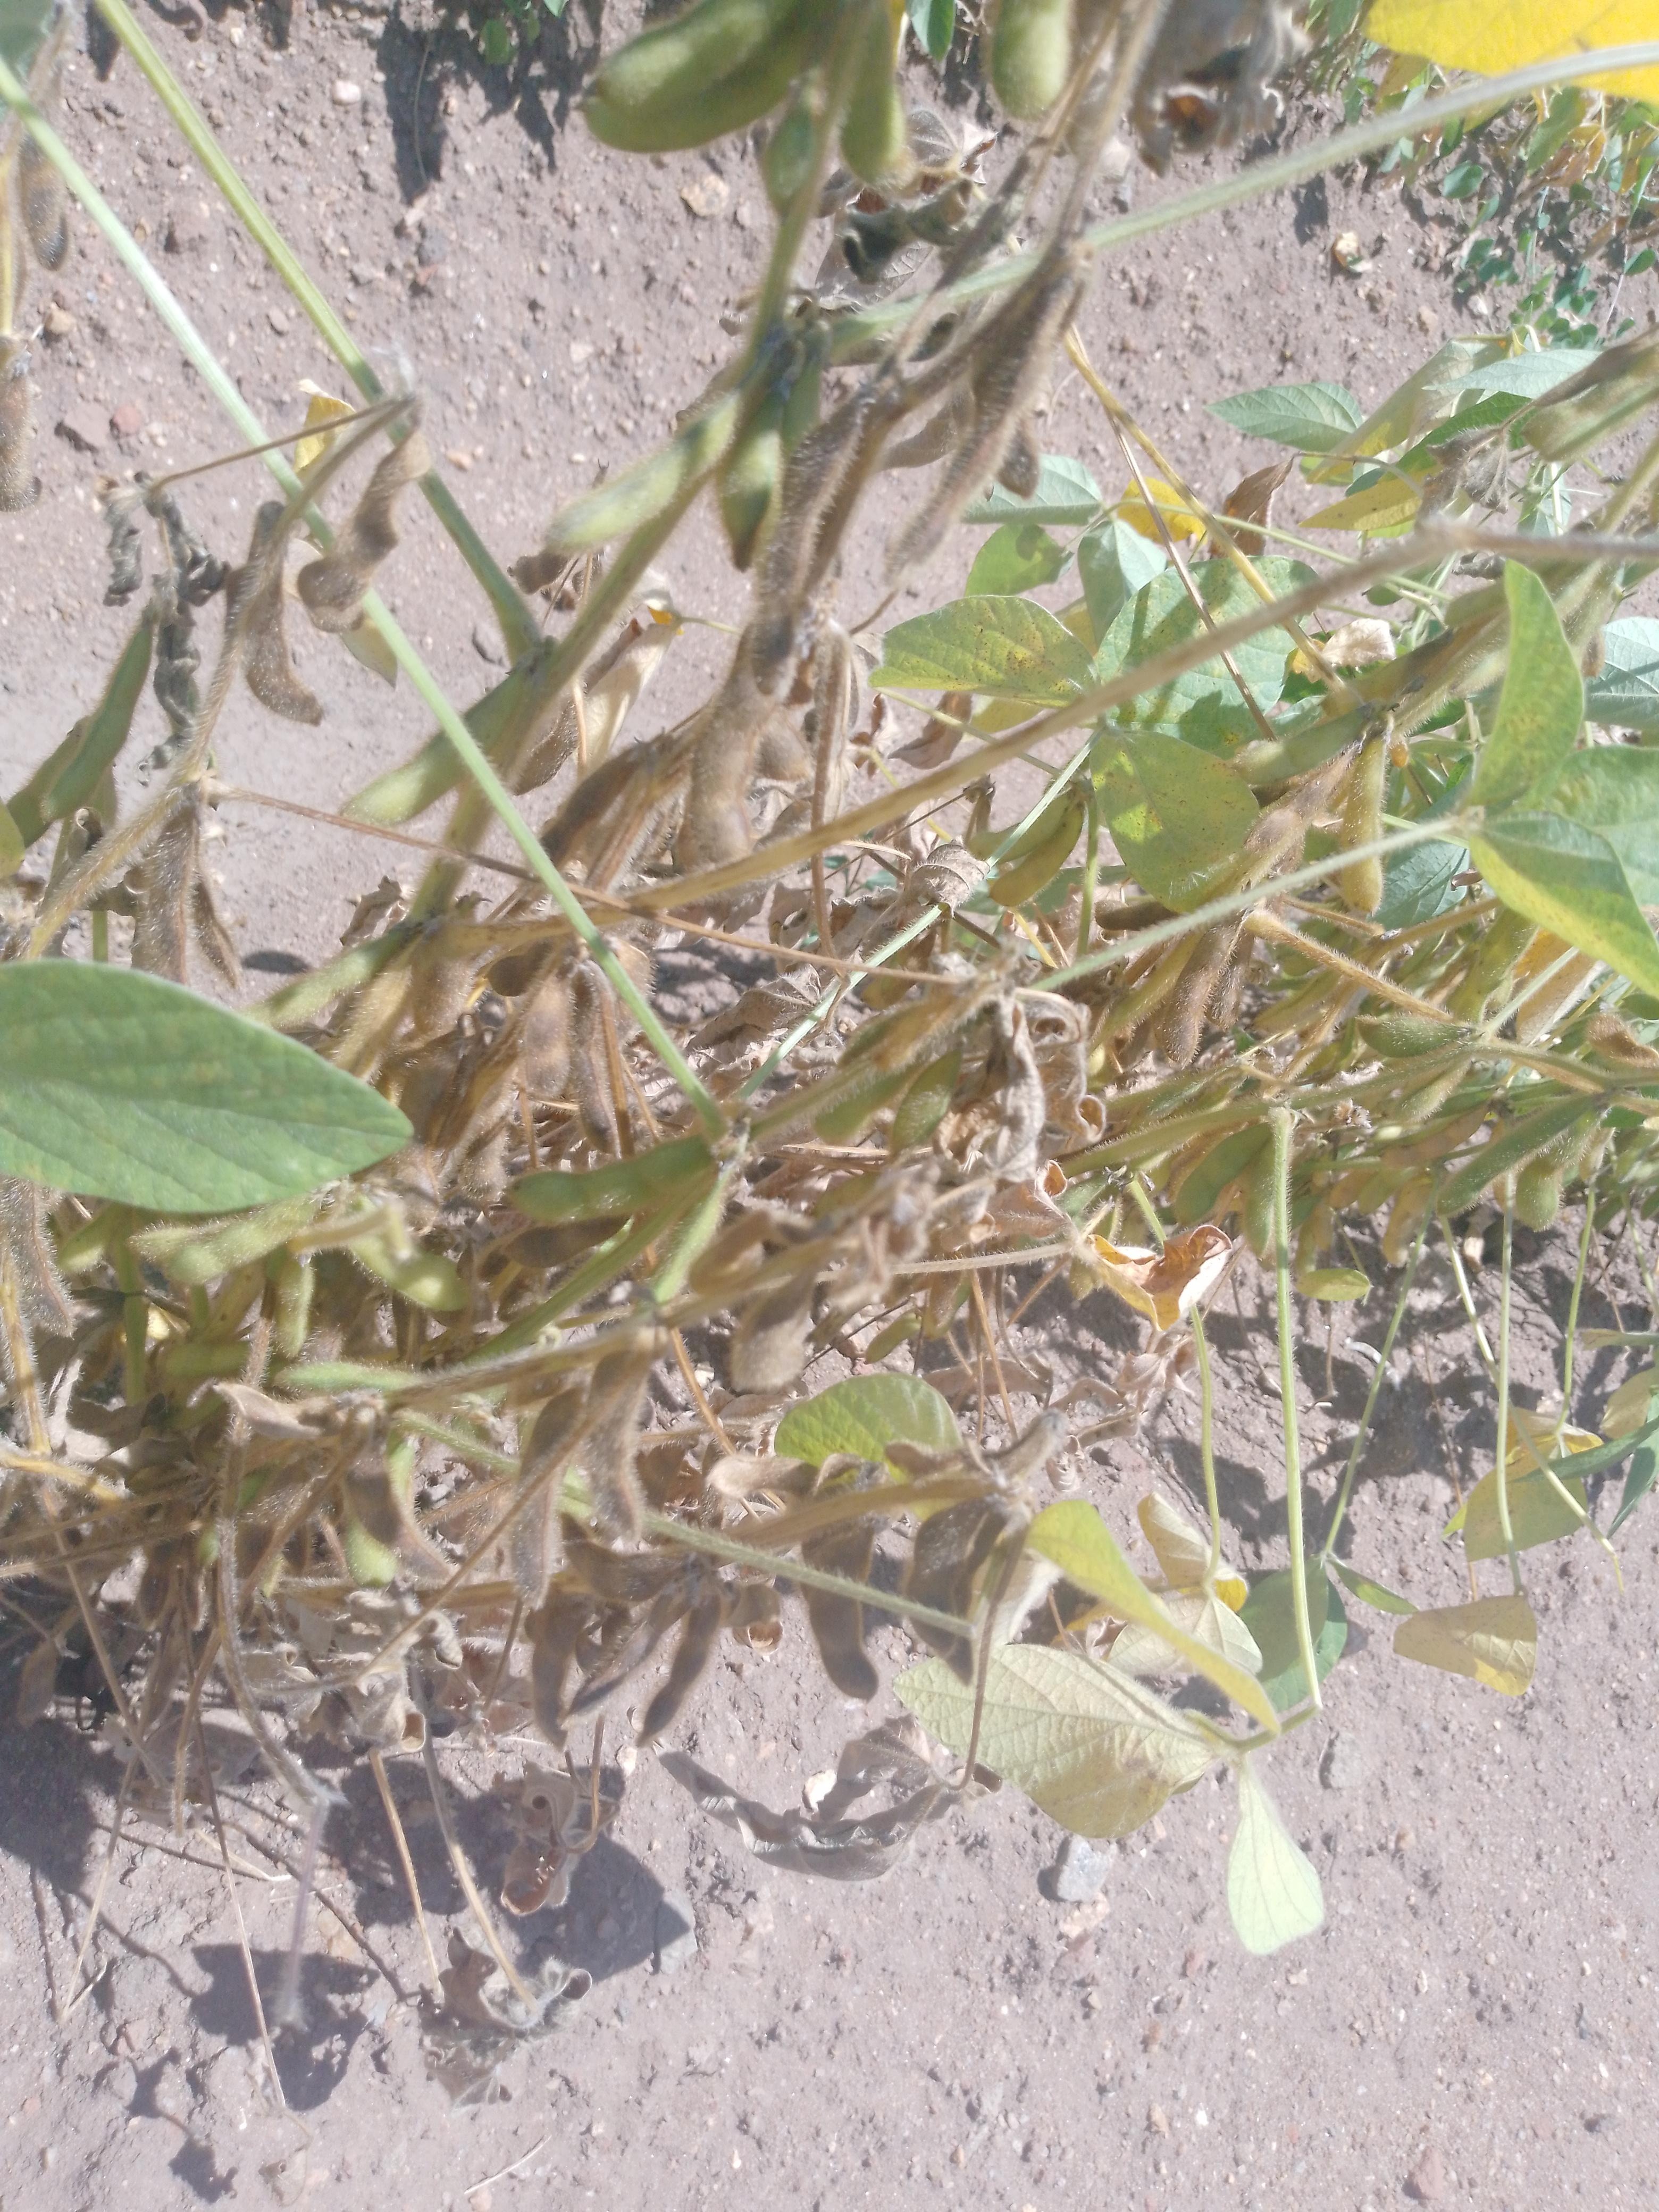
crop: soybean
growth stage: harvest maturity
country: Malawi
